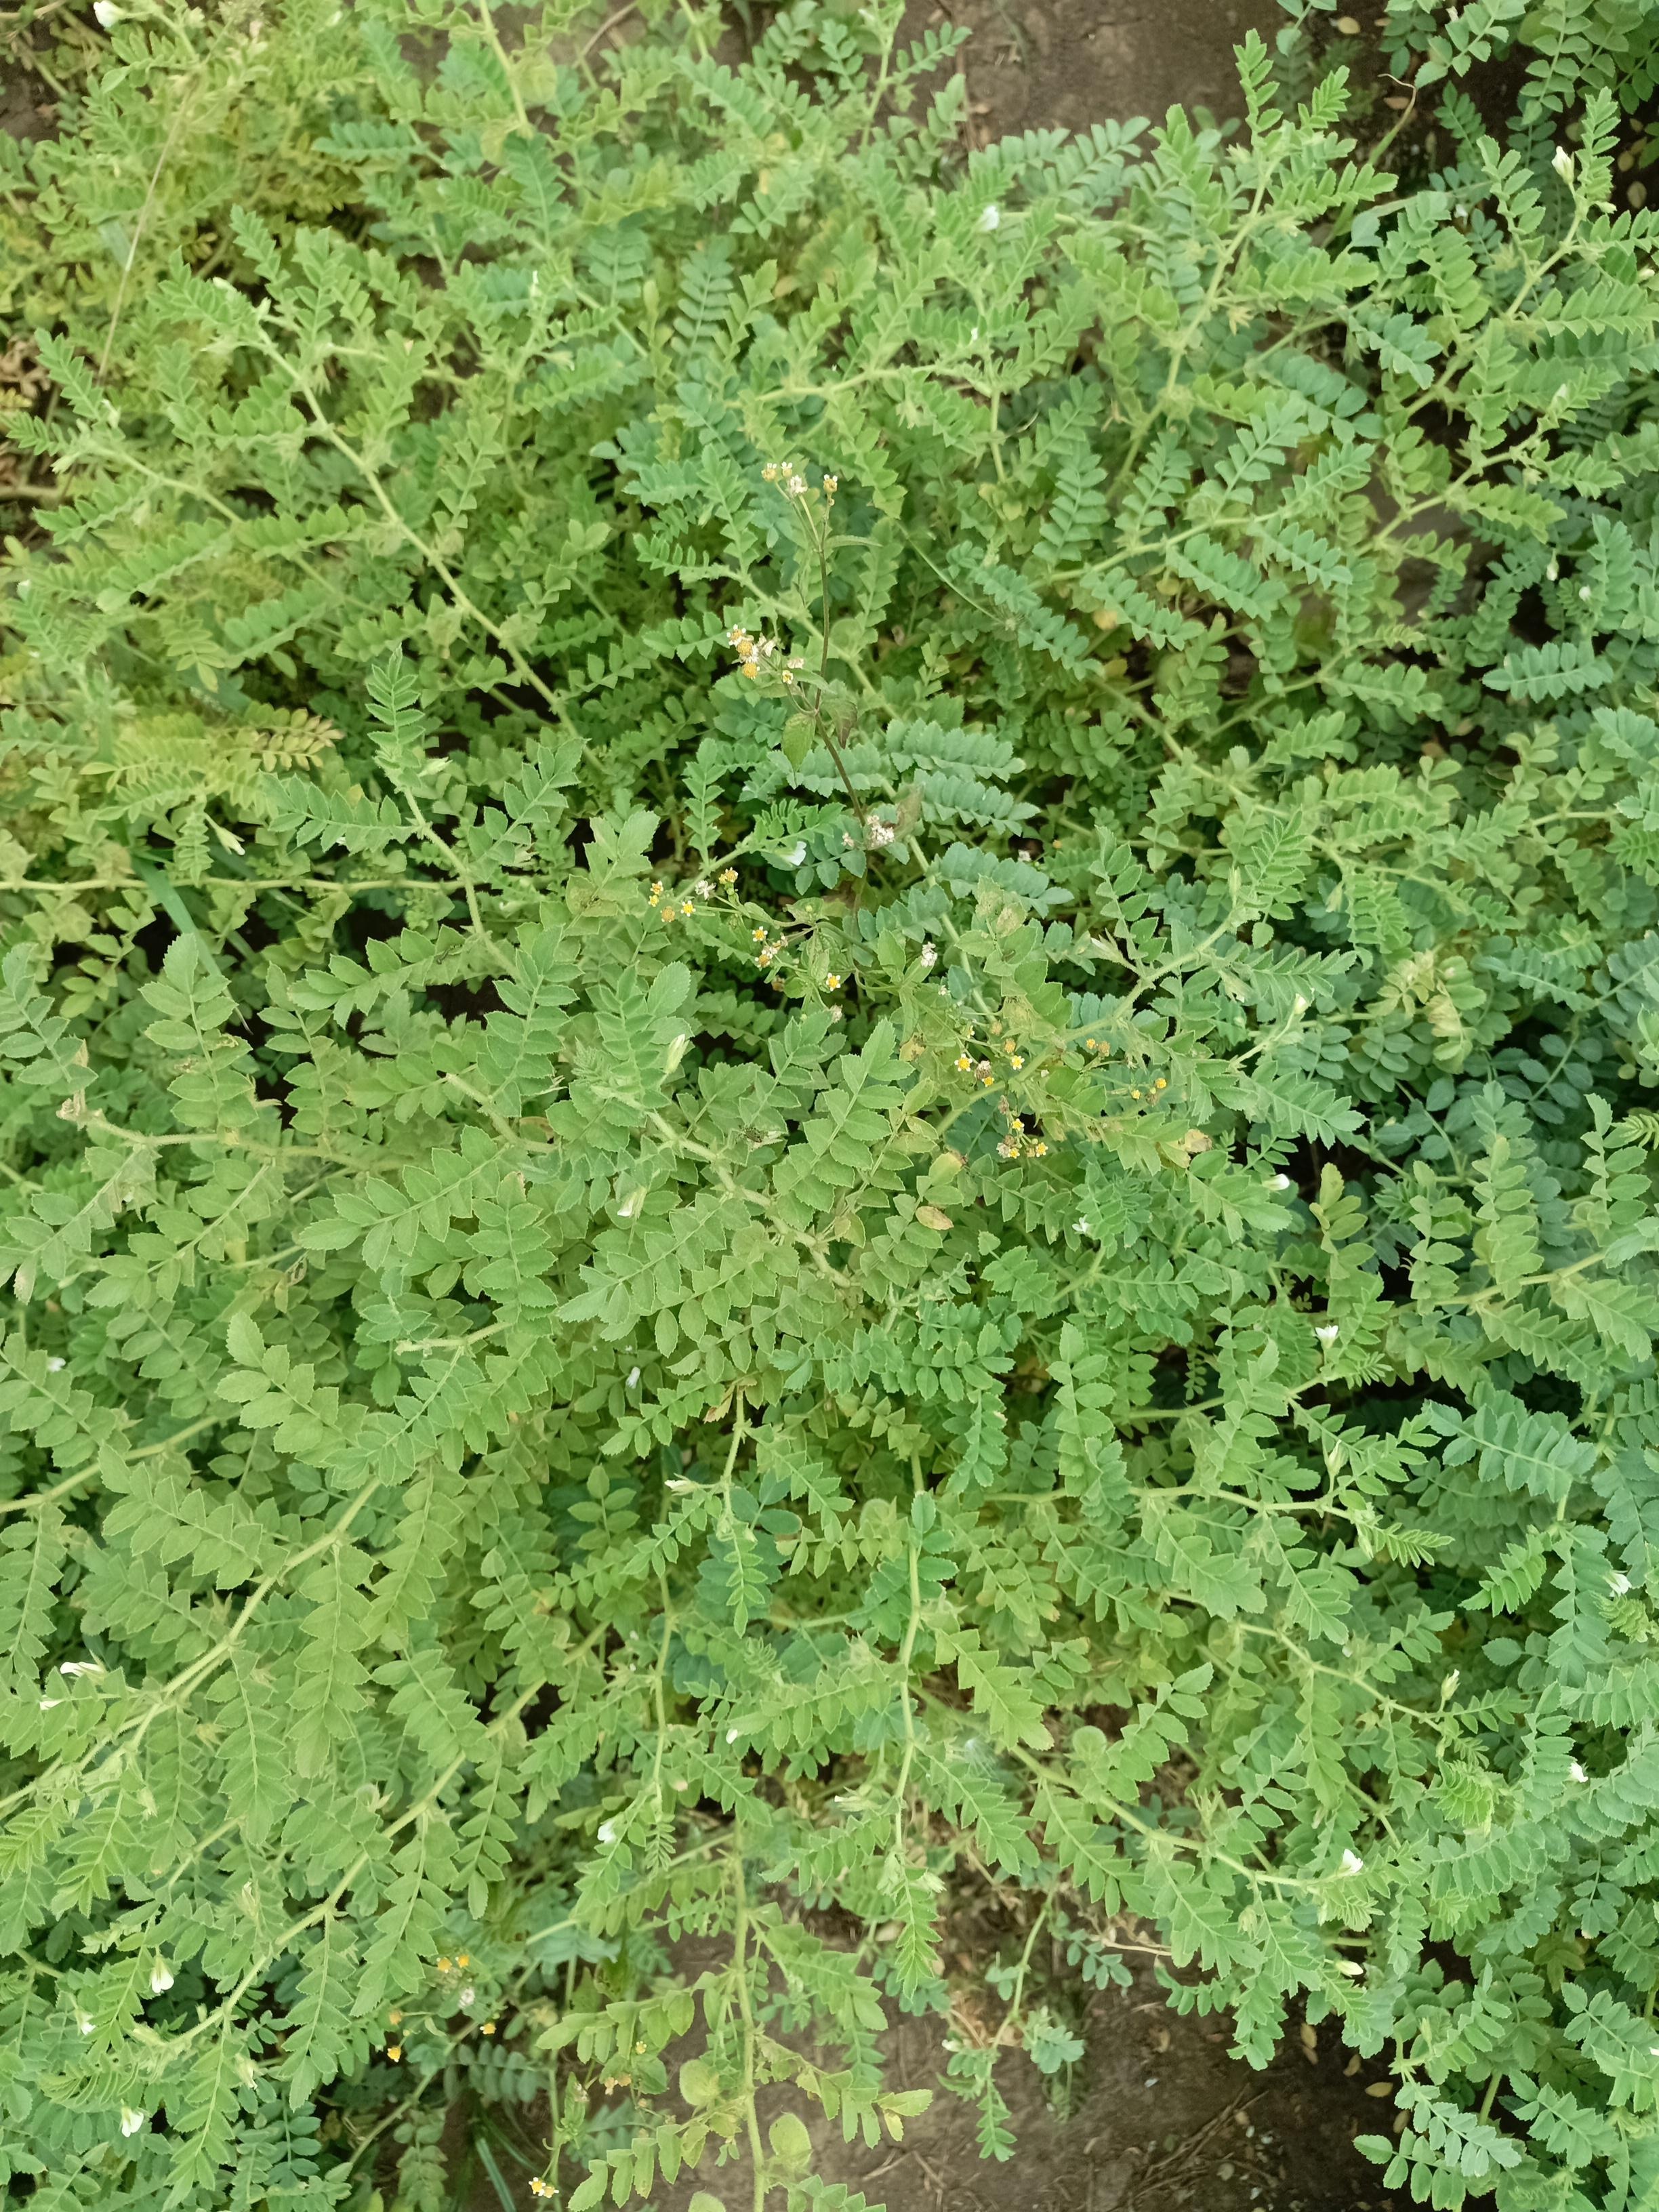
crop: chickpea
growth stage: development pod
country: Tanzania
